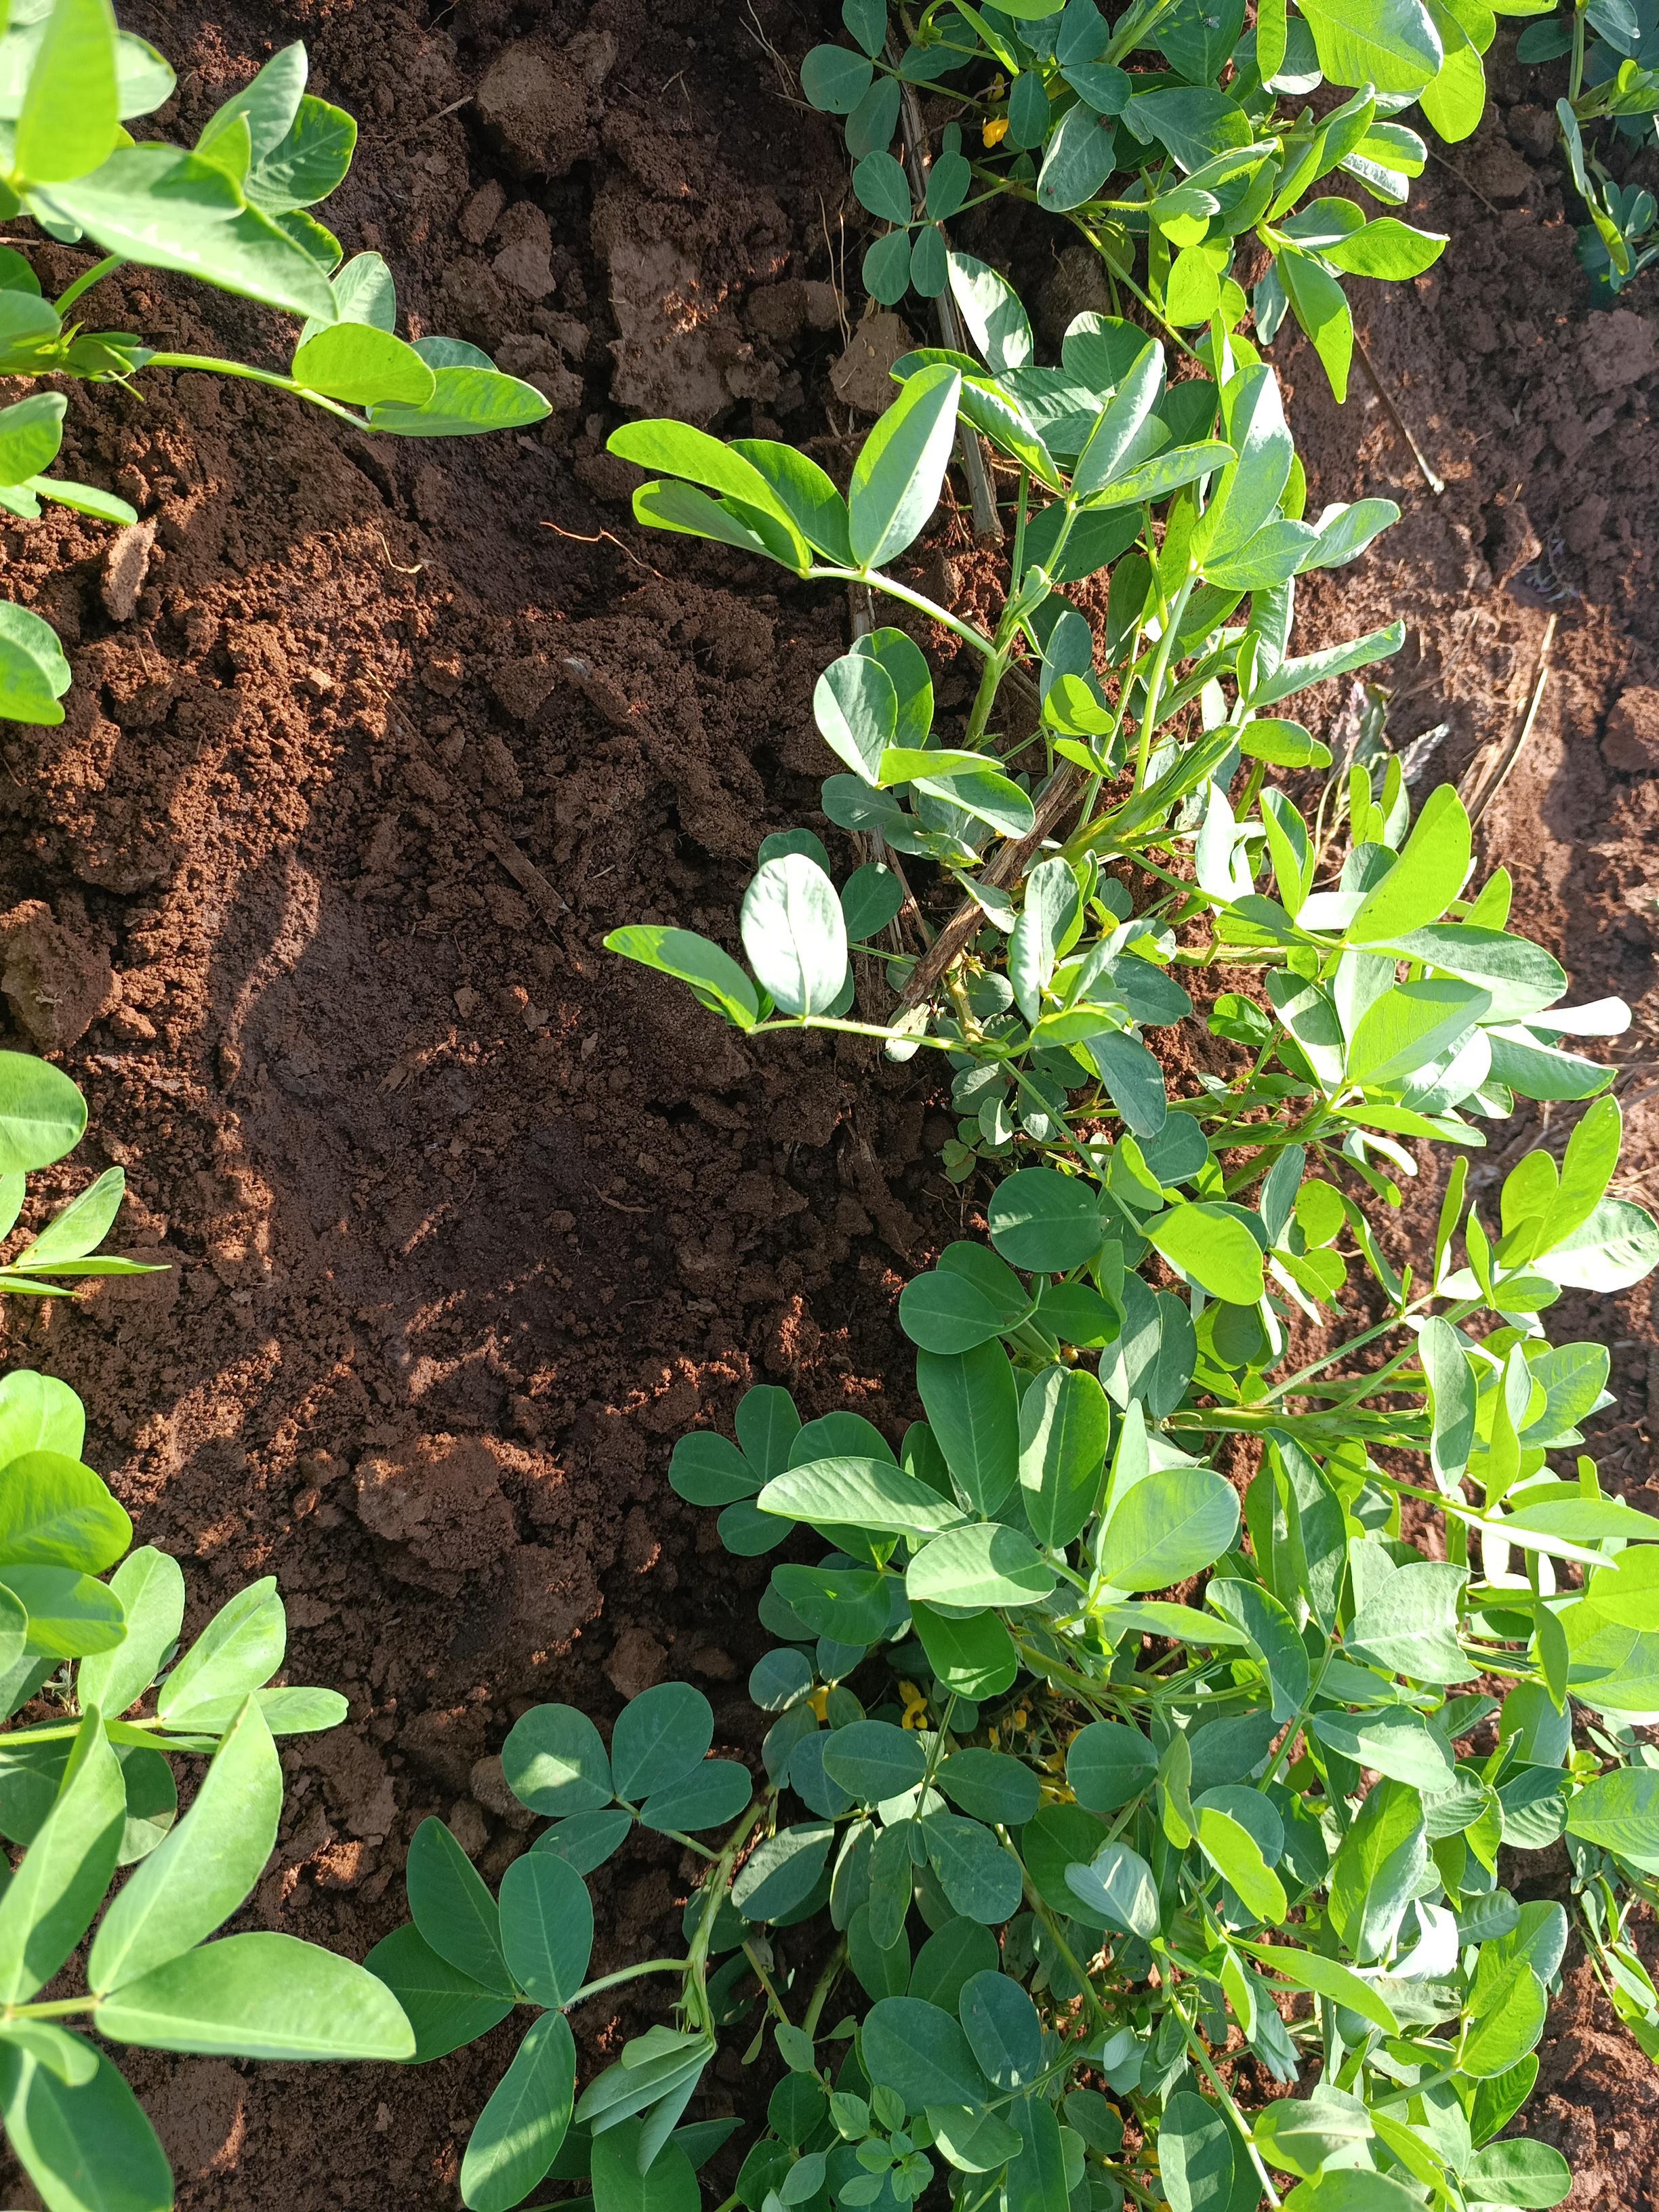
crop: groundnut
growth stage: vegetative
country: Kenya
